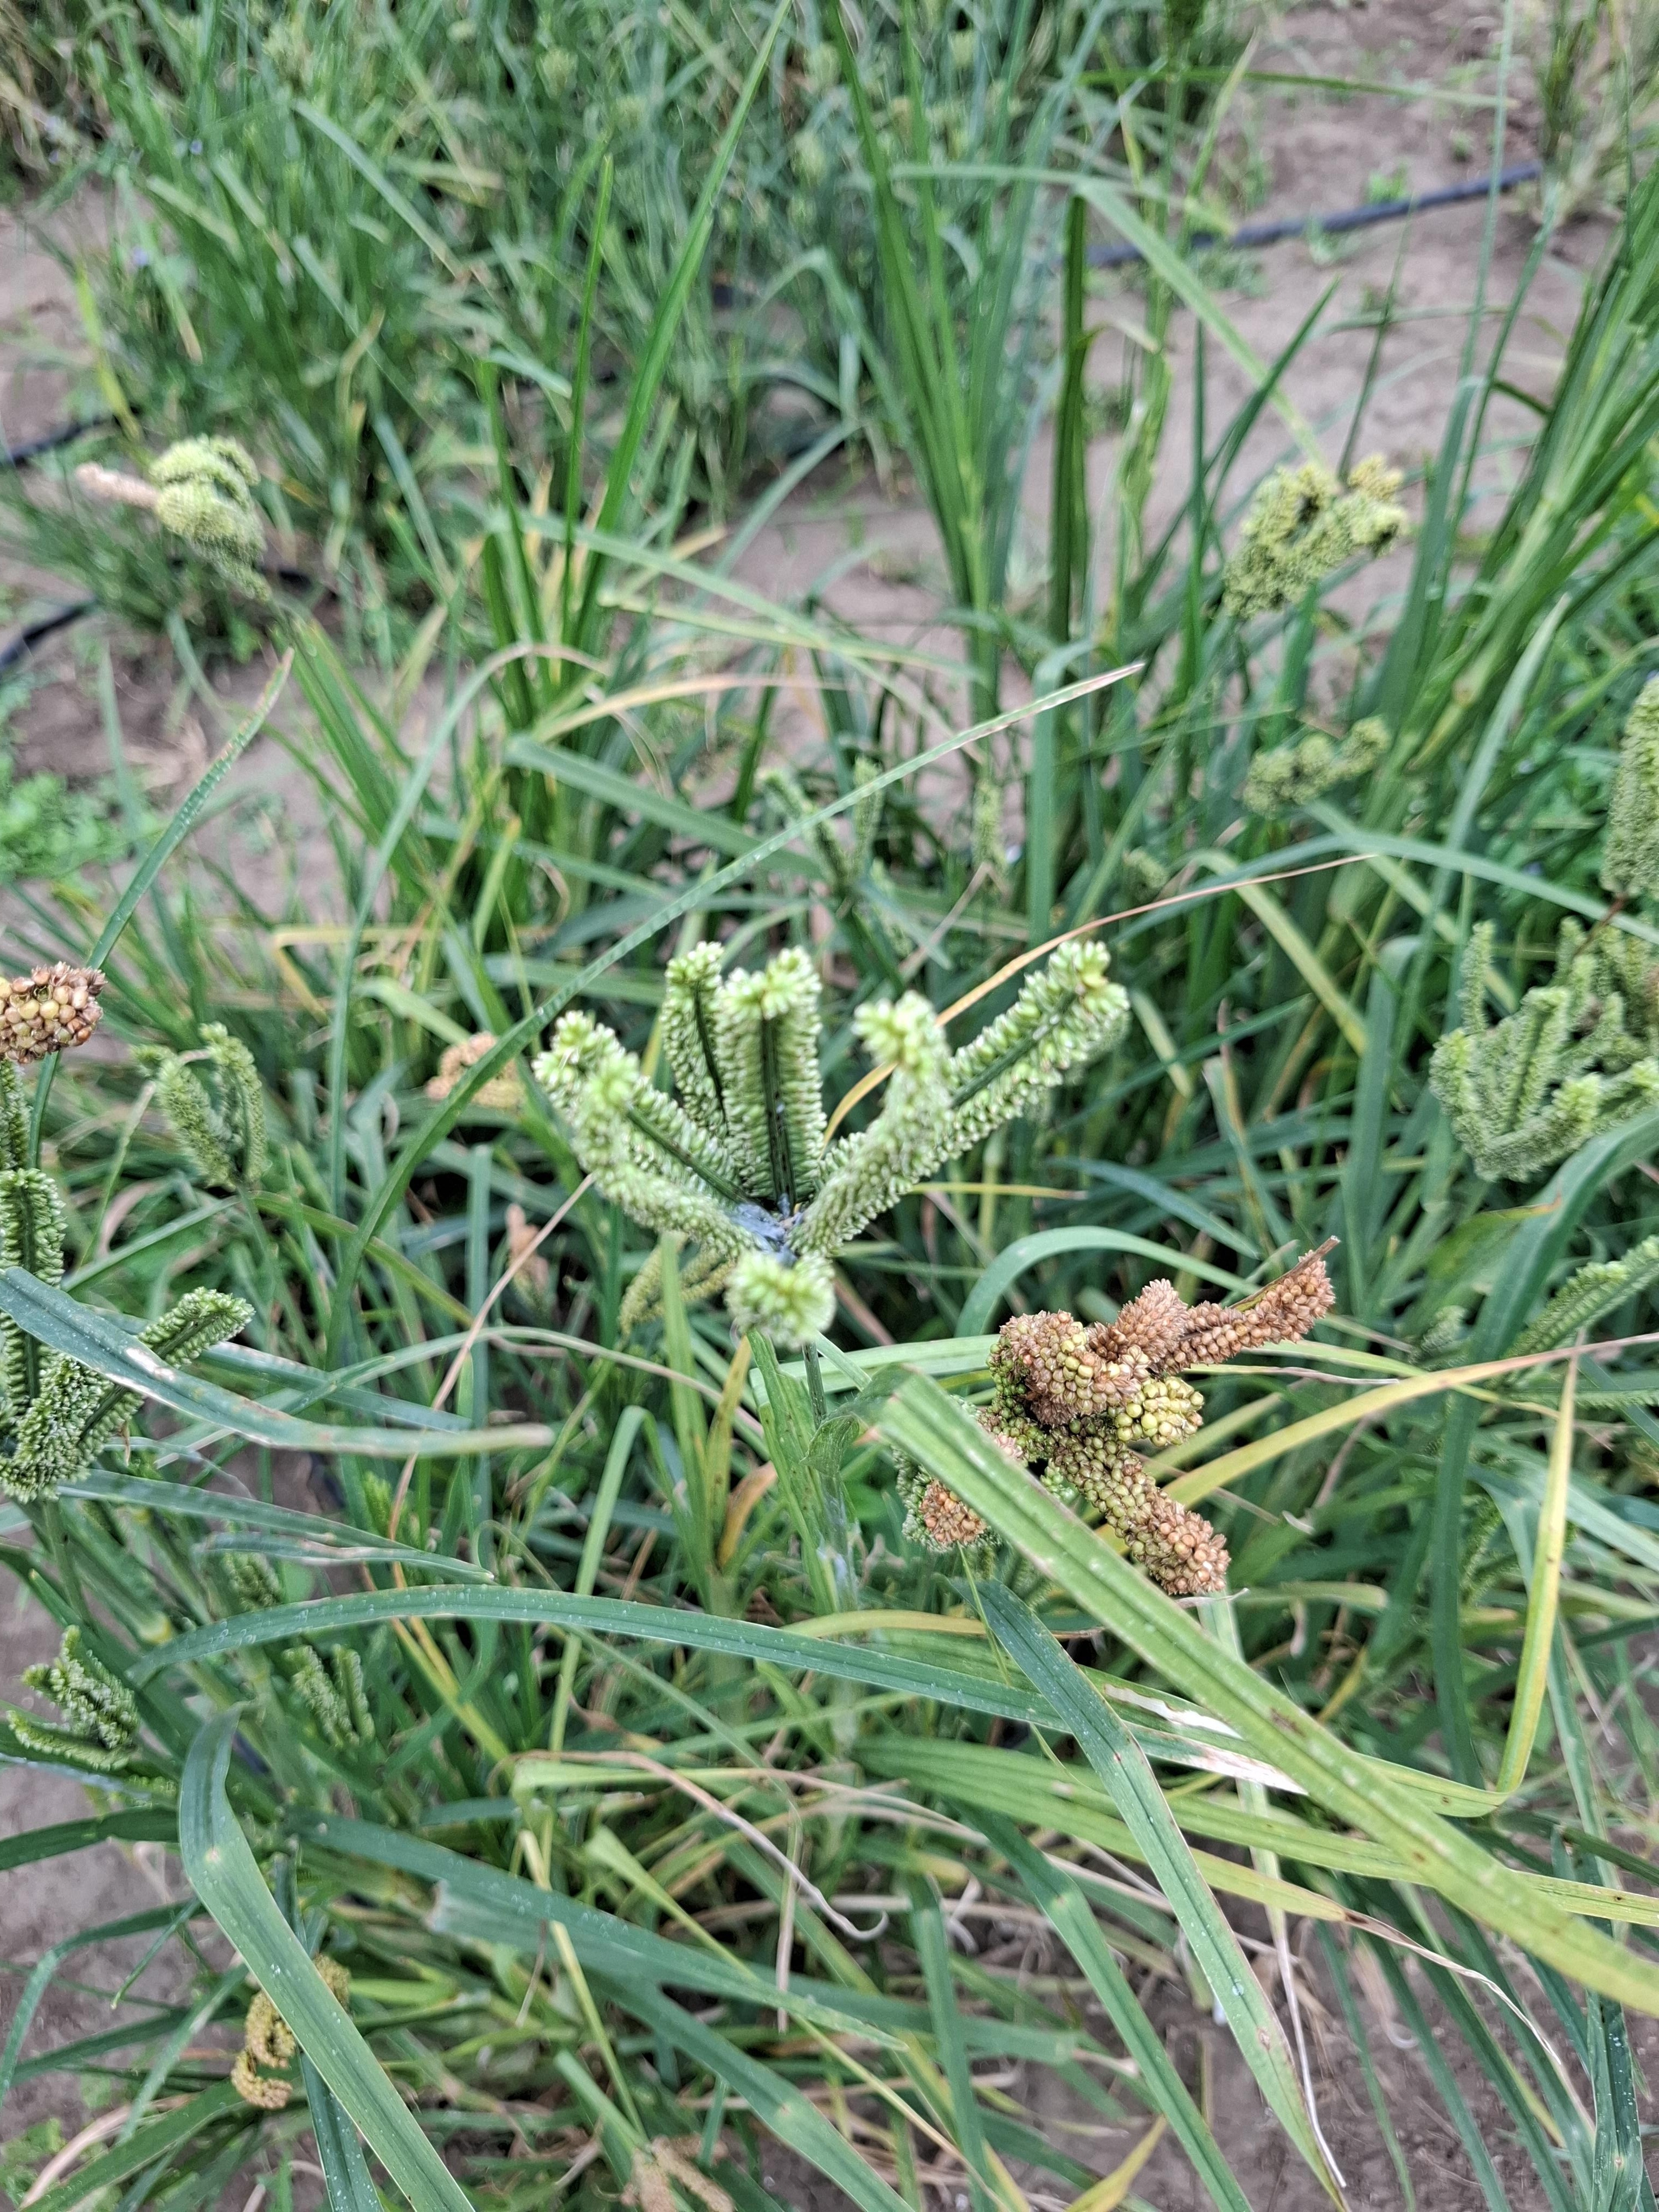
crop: sorghum
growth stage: harvest maturity
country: Tanzania
